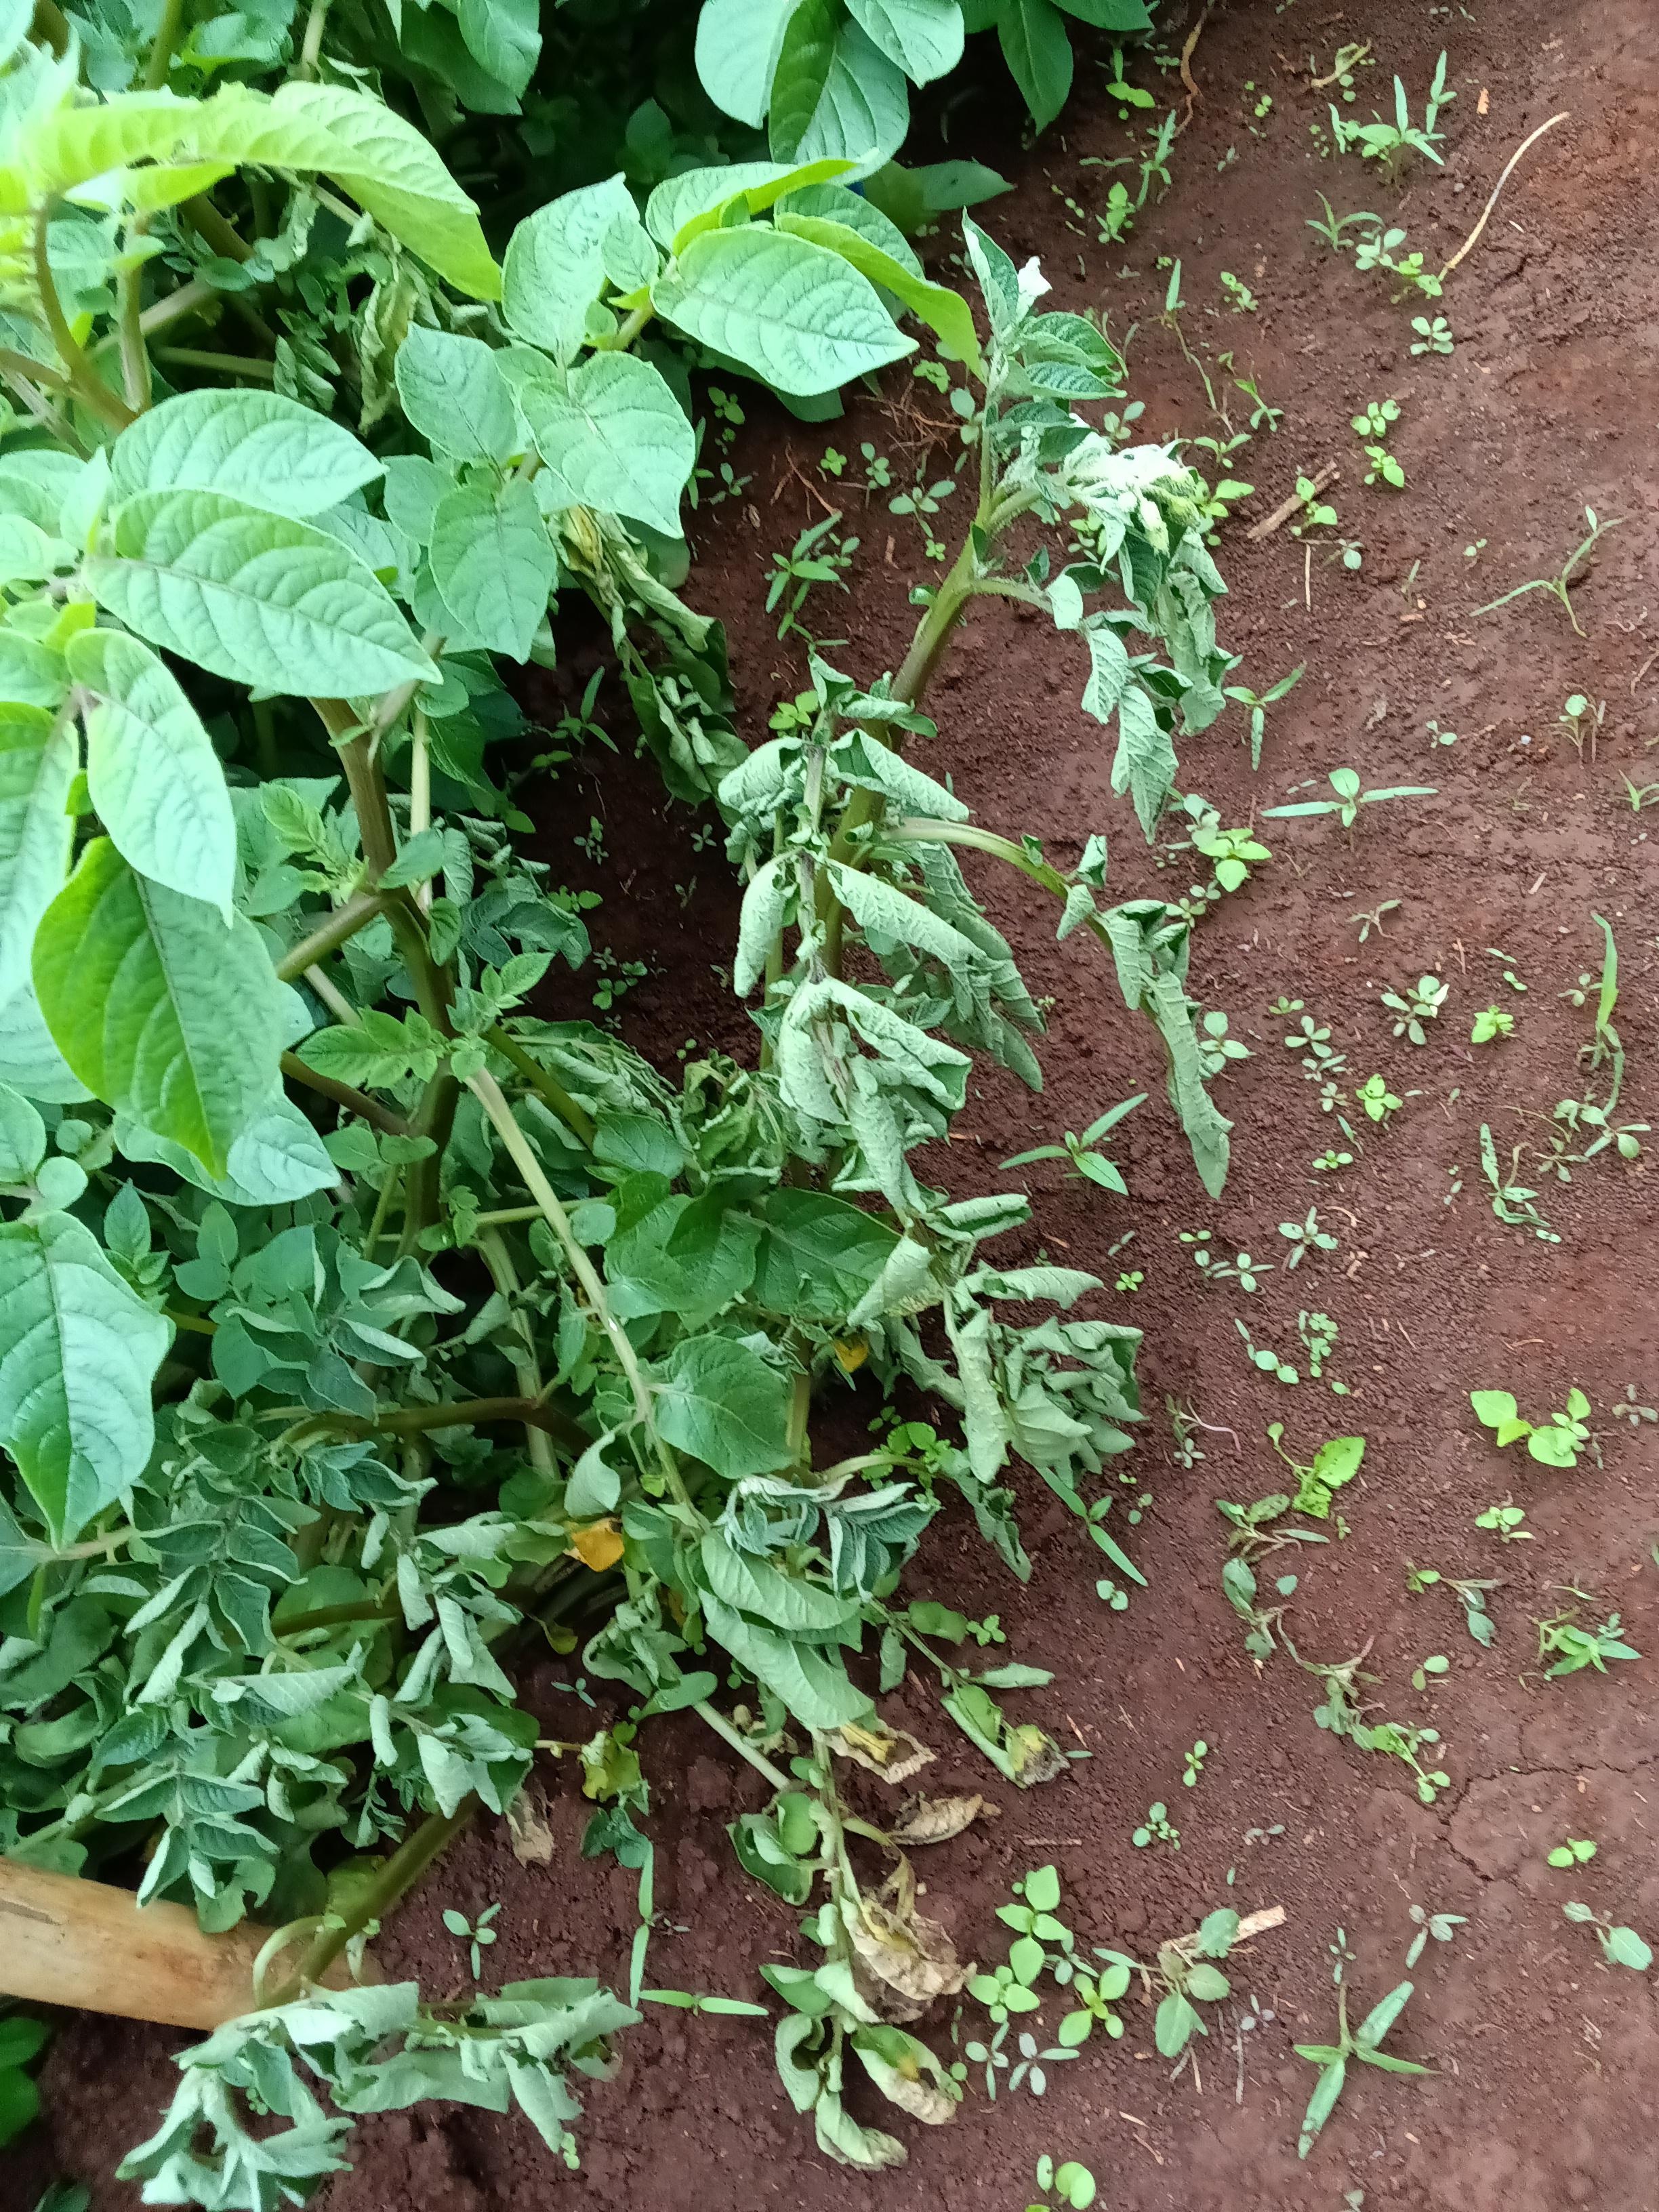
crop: potato
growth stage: flowering
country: Kenya
